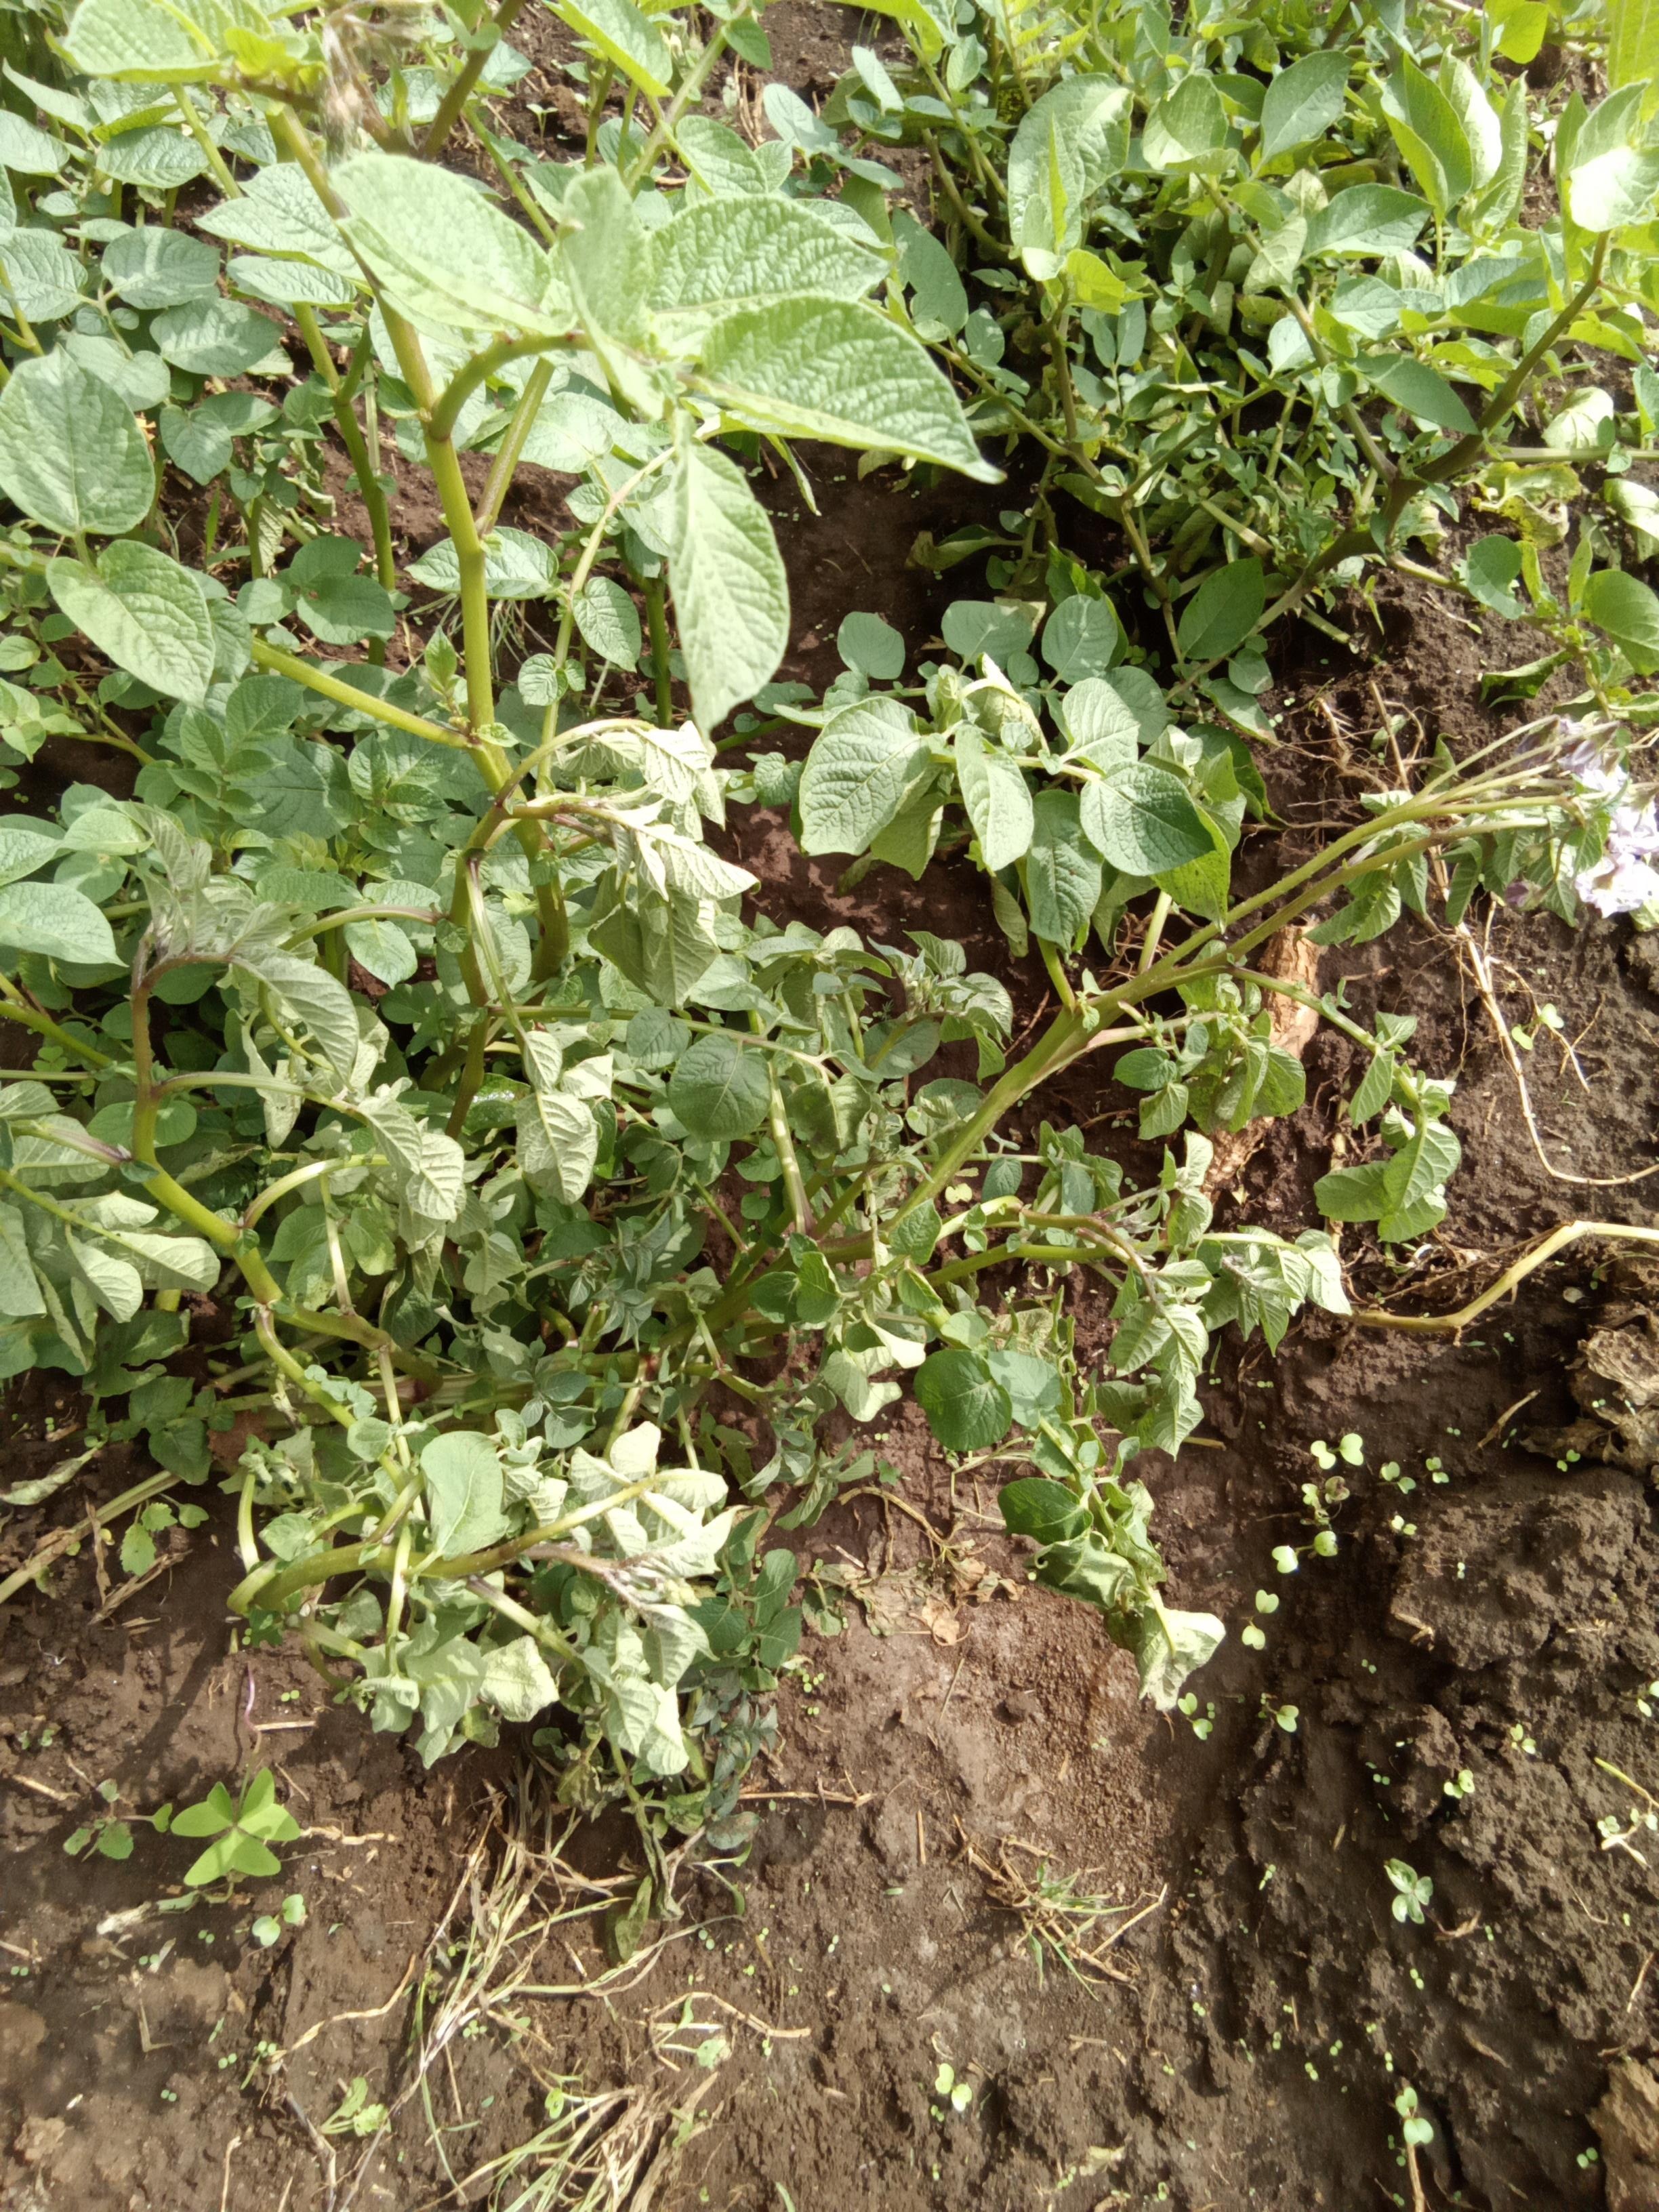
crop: potato
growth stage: flowering
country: Kenya
